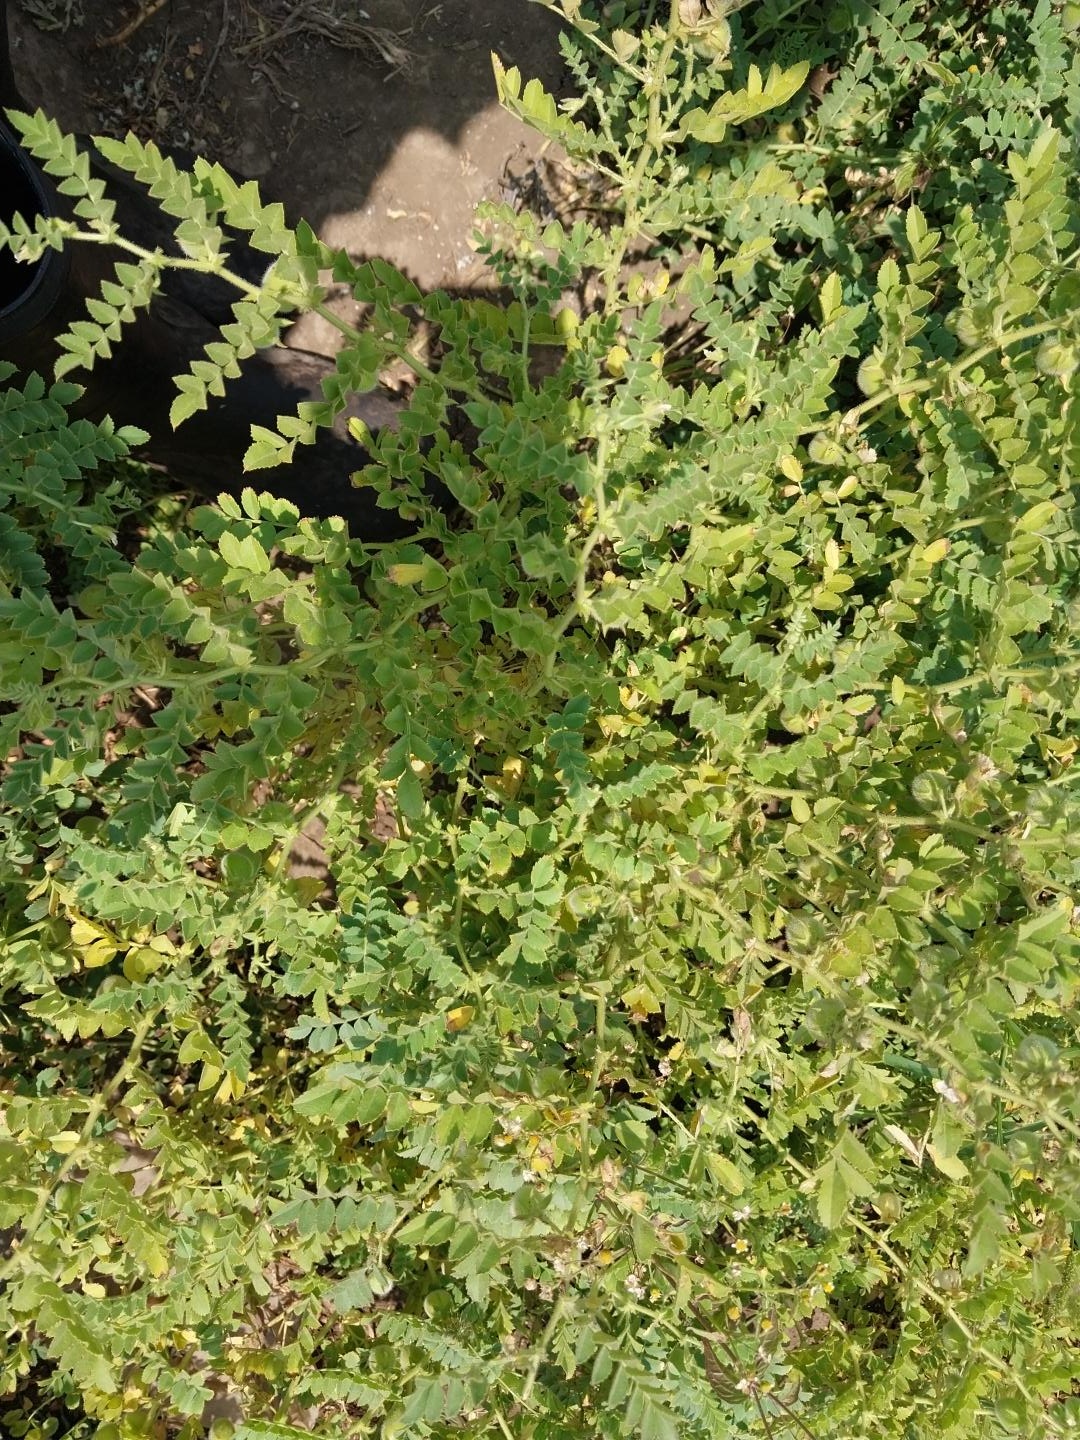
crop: chickpea
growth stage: development pod
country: Tanzania
